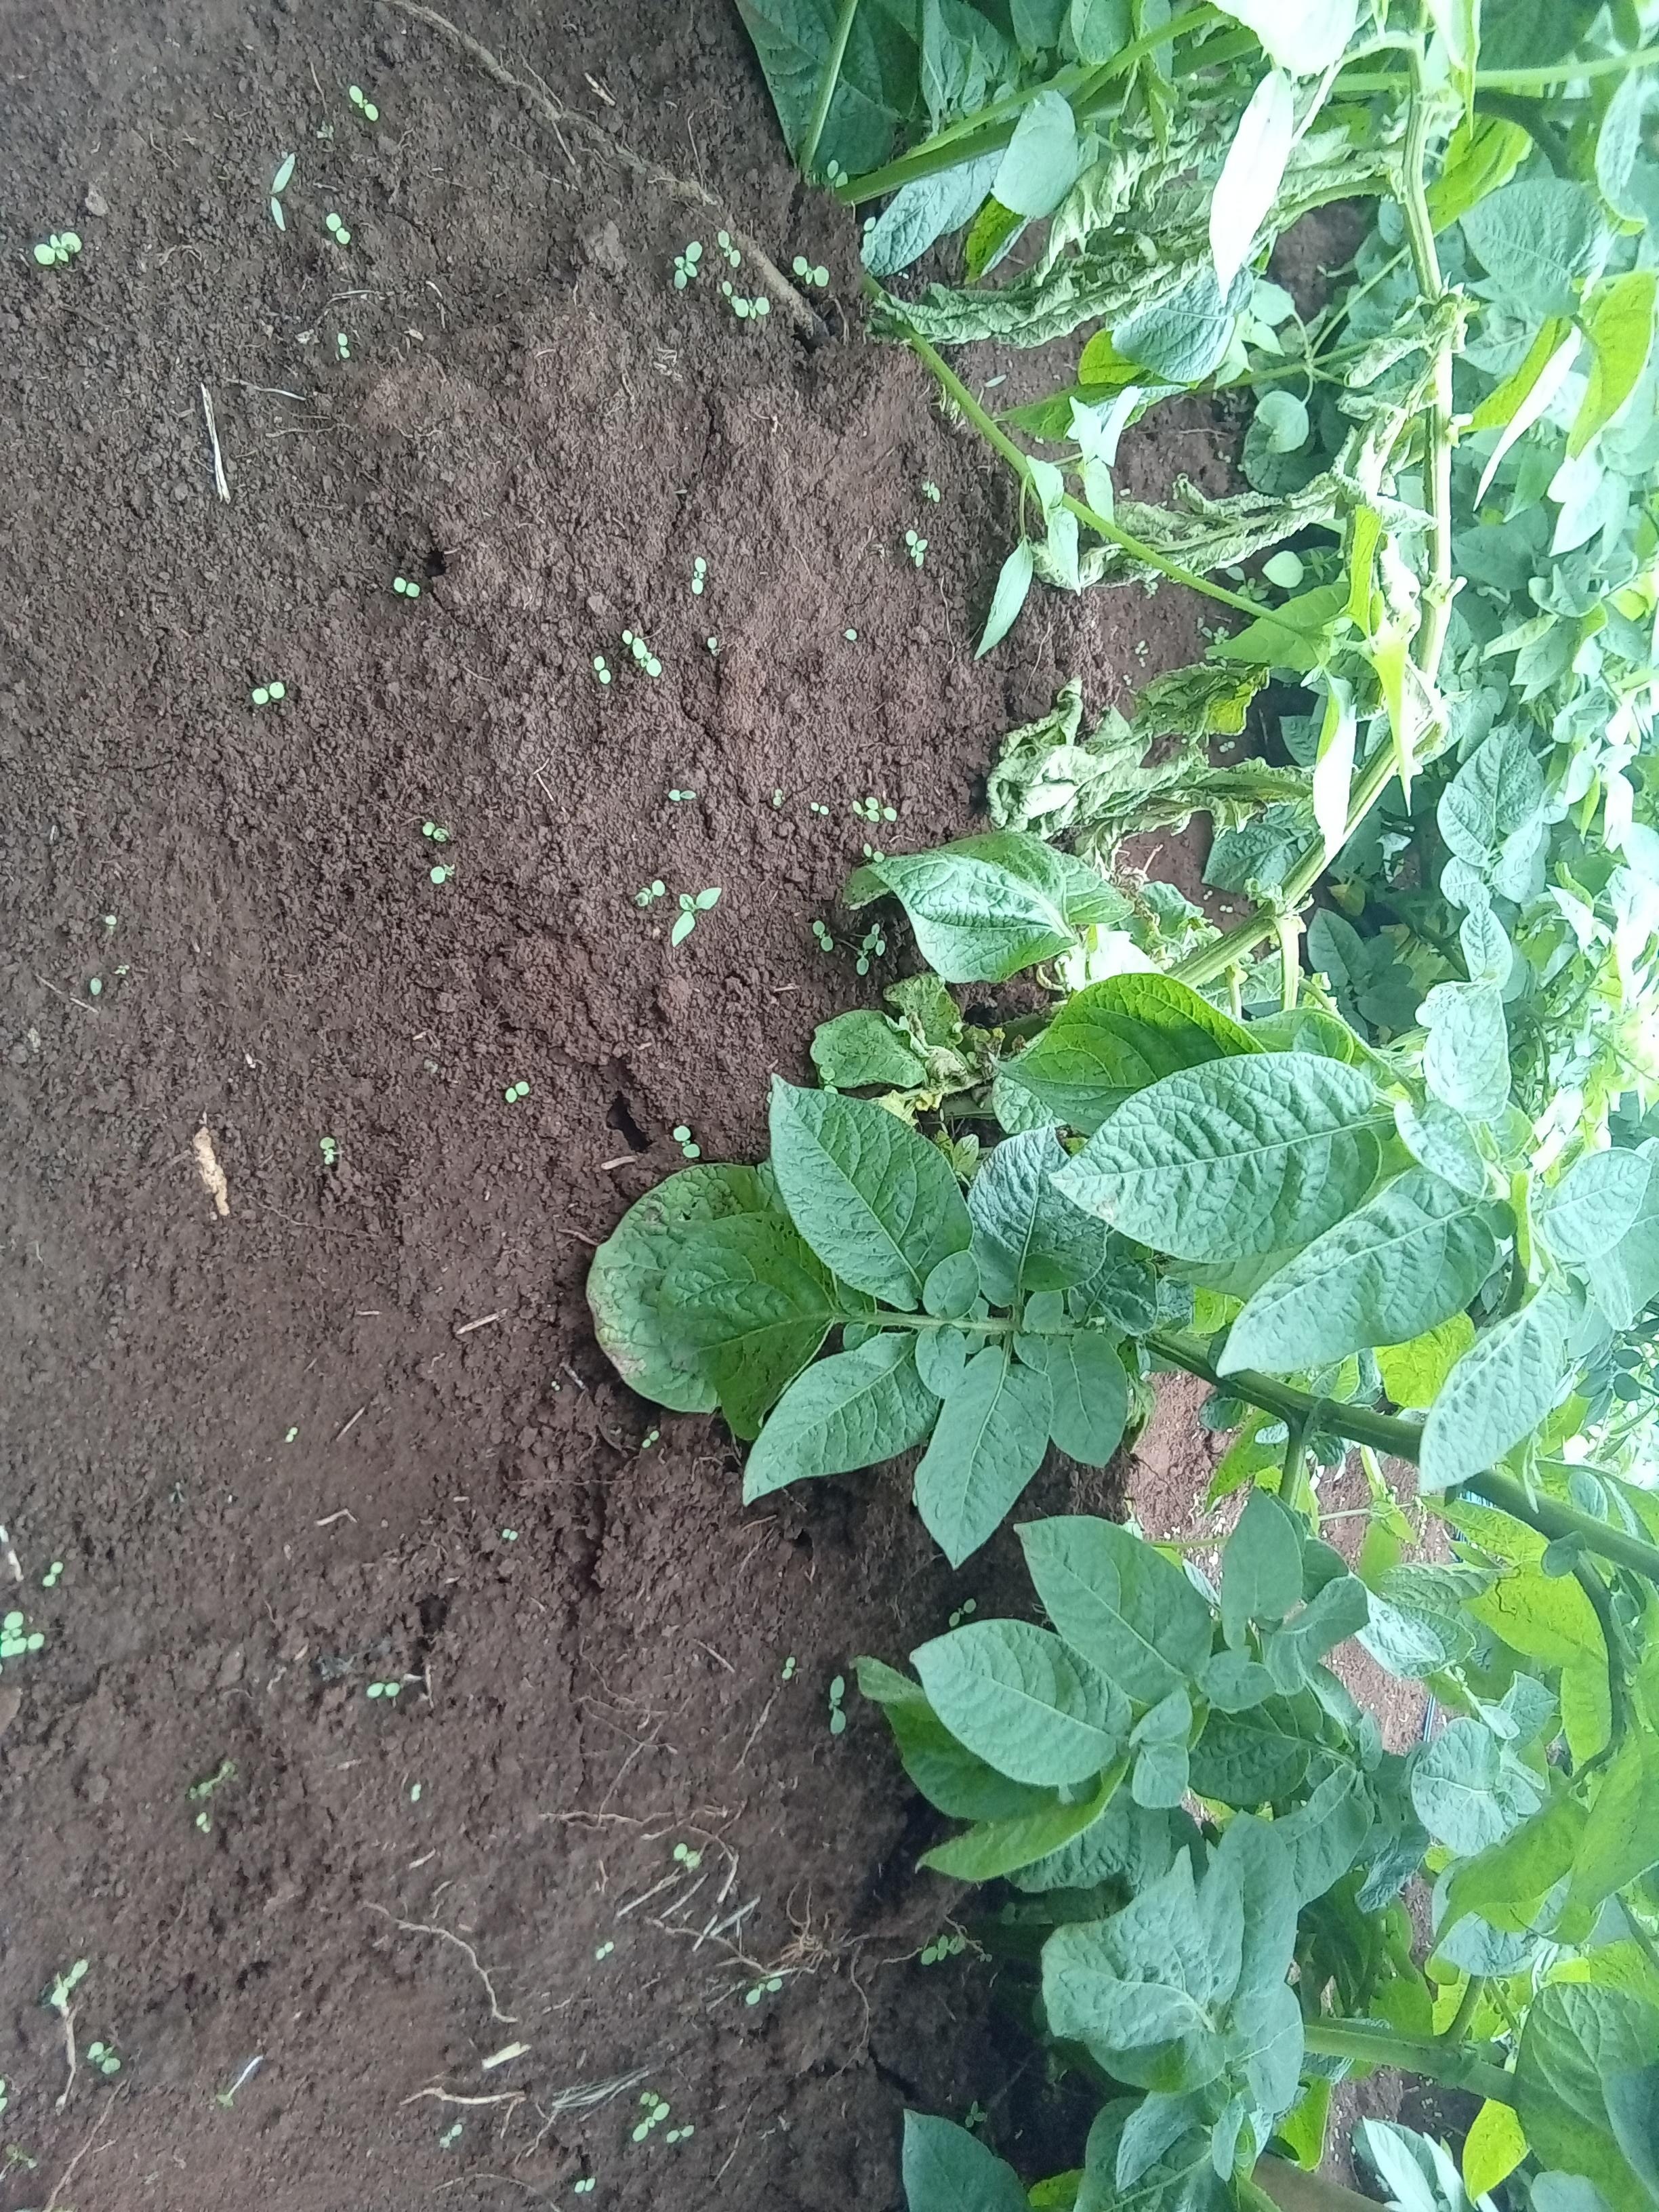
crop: potato
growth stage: vegetative
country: Kenya
